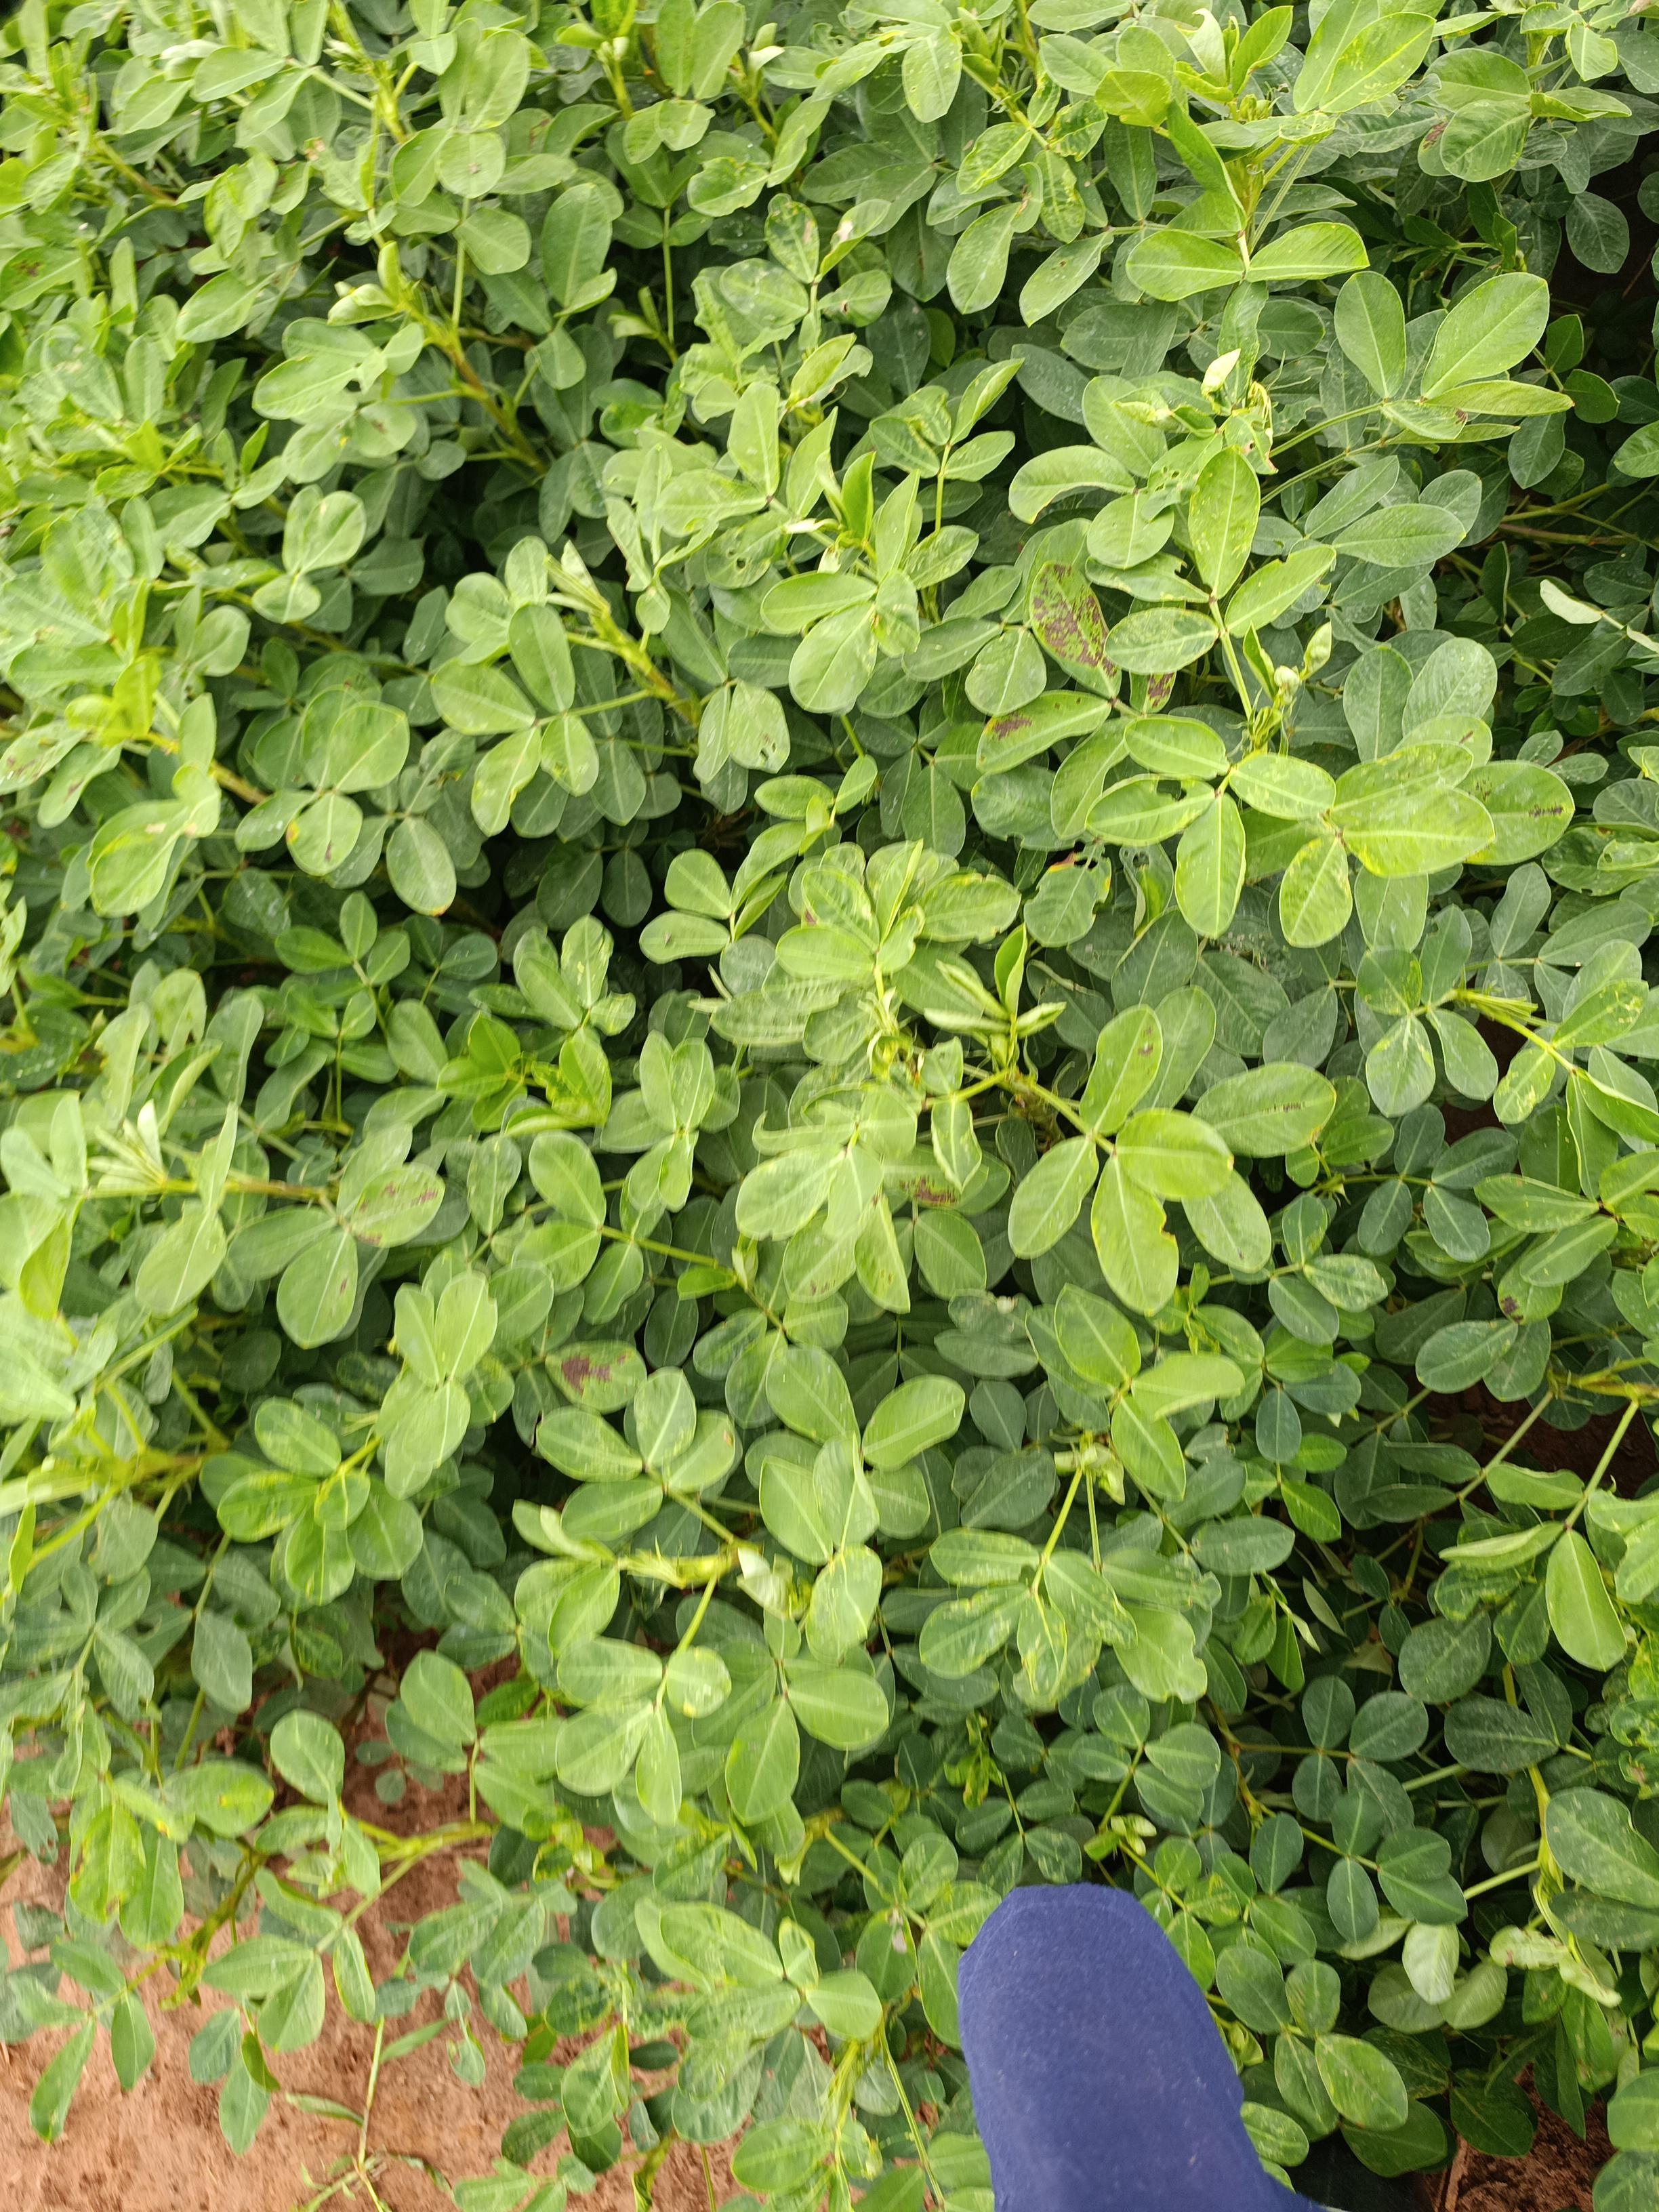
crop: groundnut
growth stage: pegging
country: Kenya
